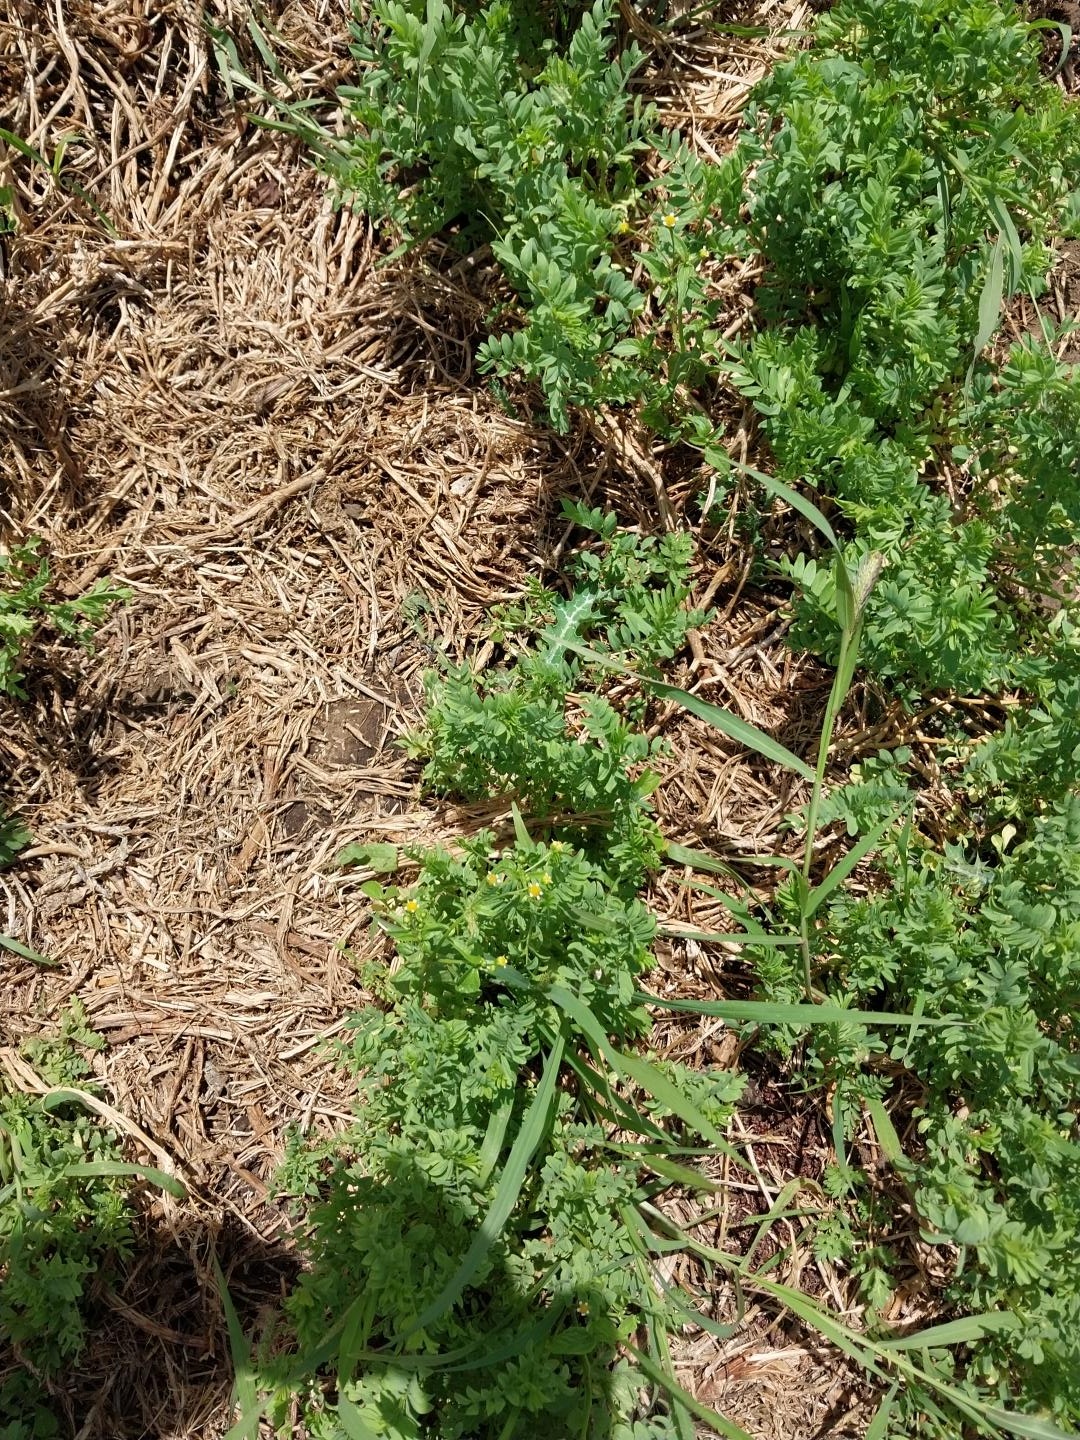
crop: lentil
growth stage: vegetative
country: Tanzania
